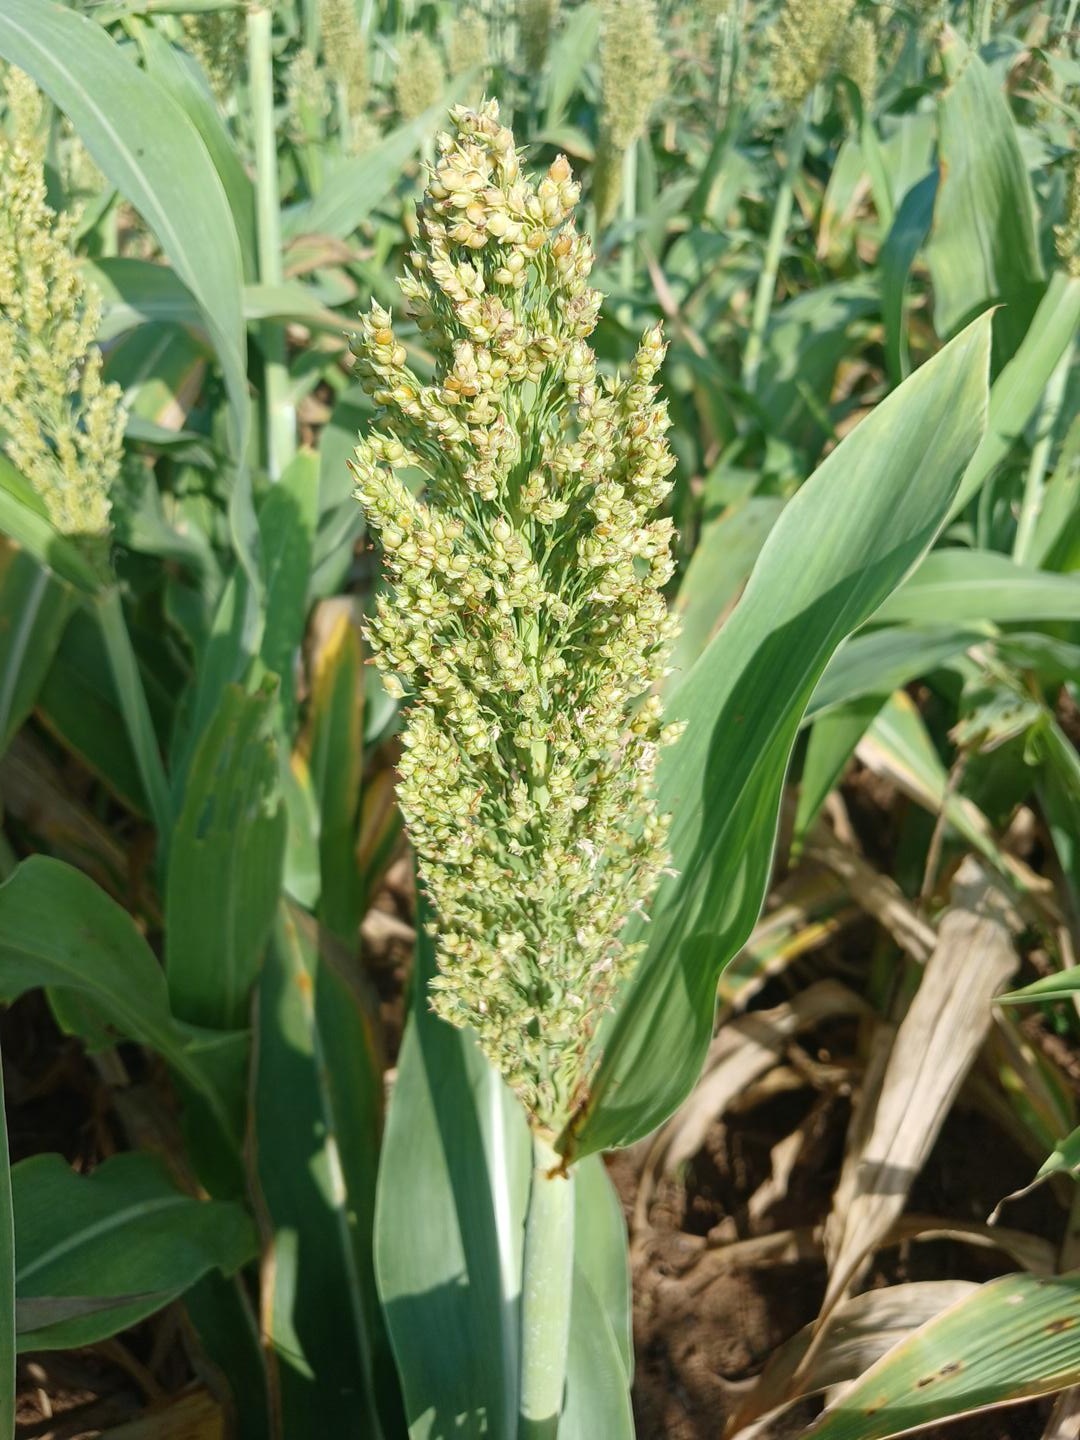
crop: sorghum
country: Senegal
